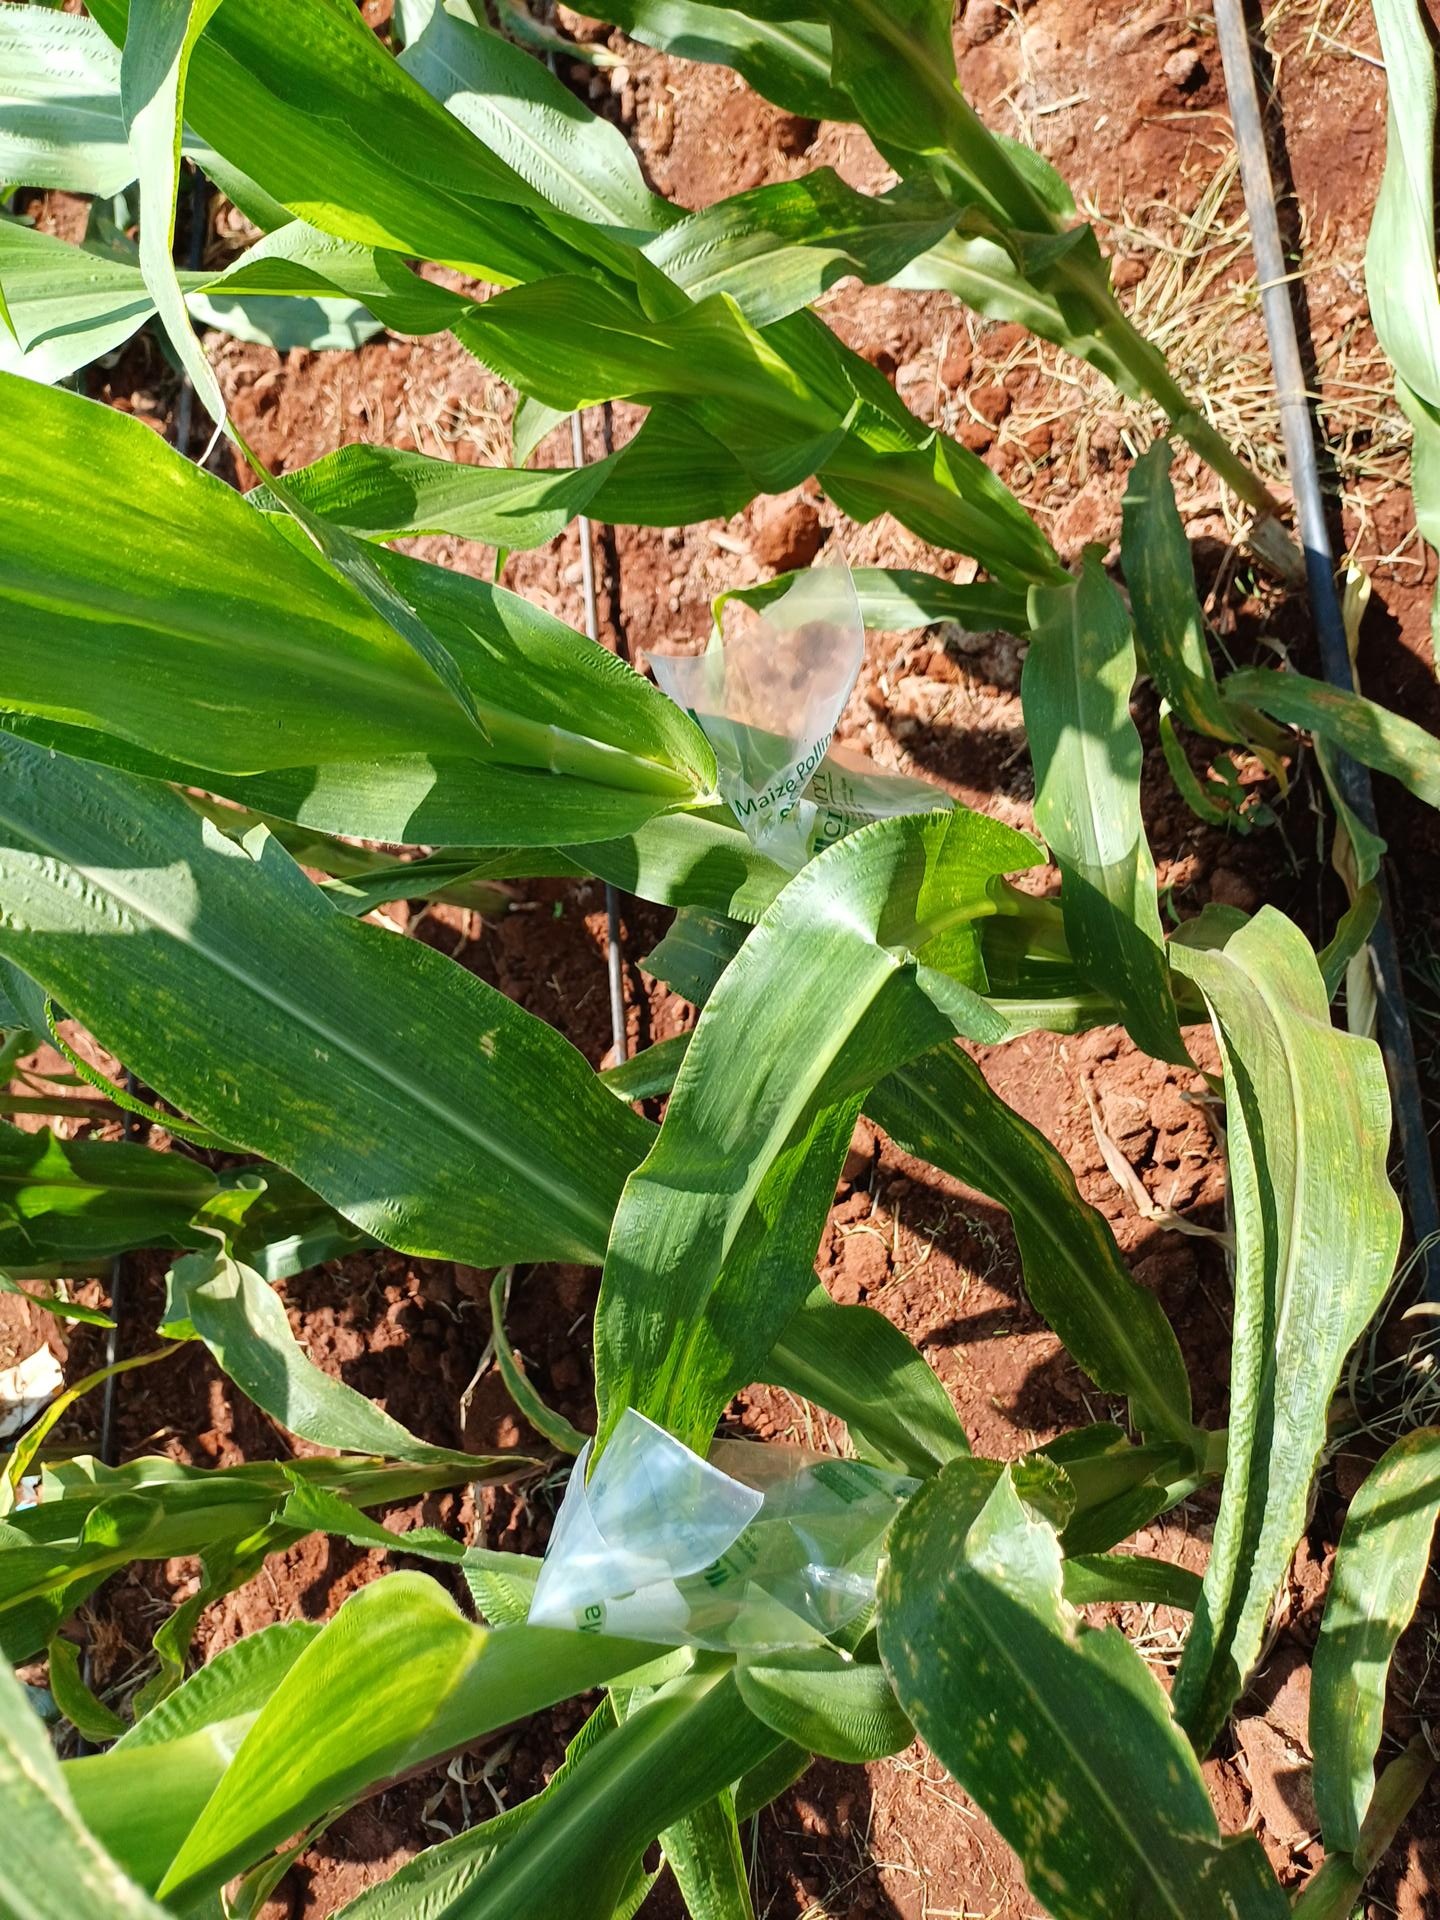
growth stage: vegetative
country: Kenya
